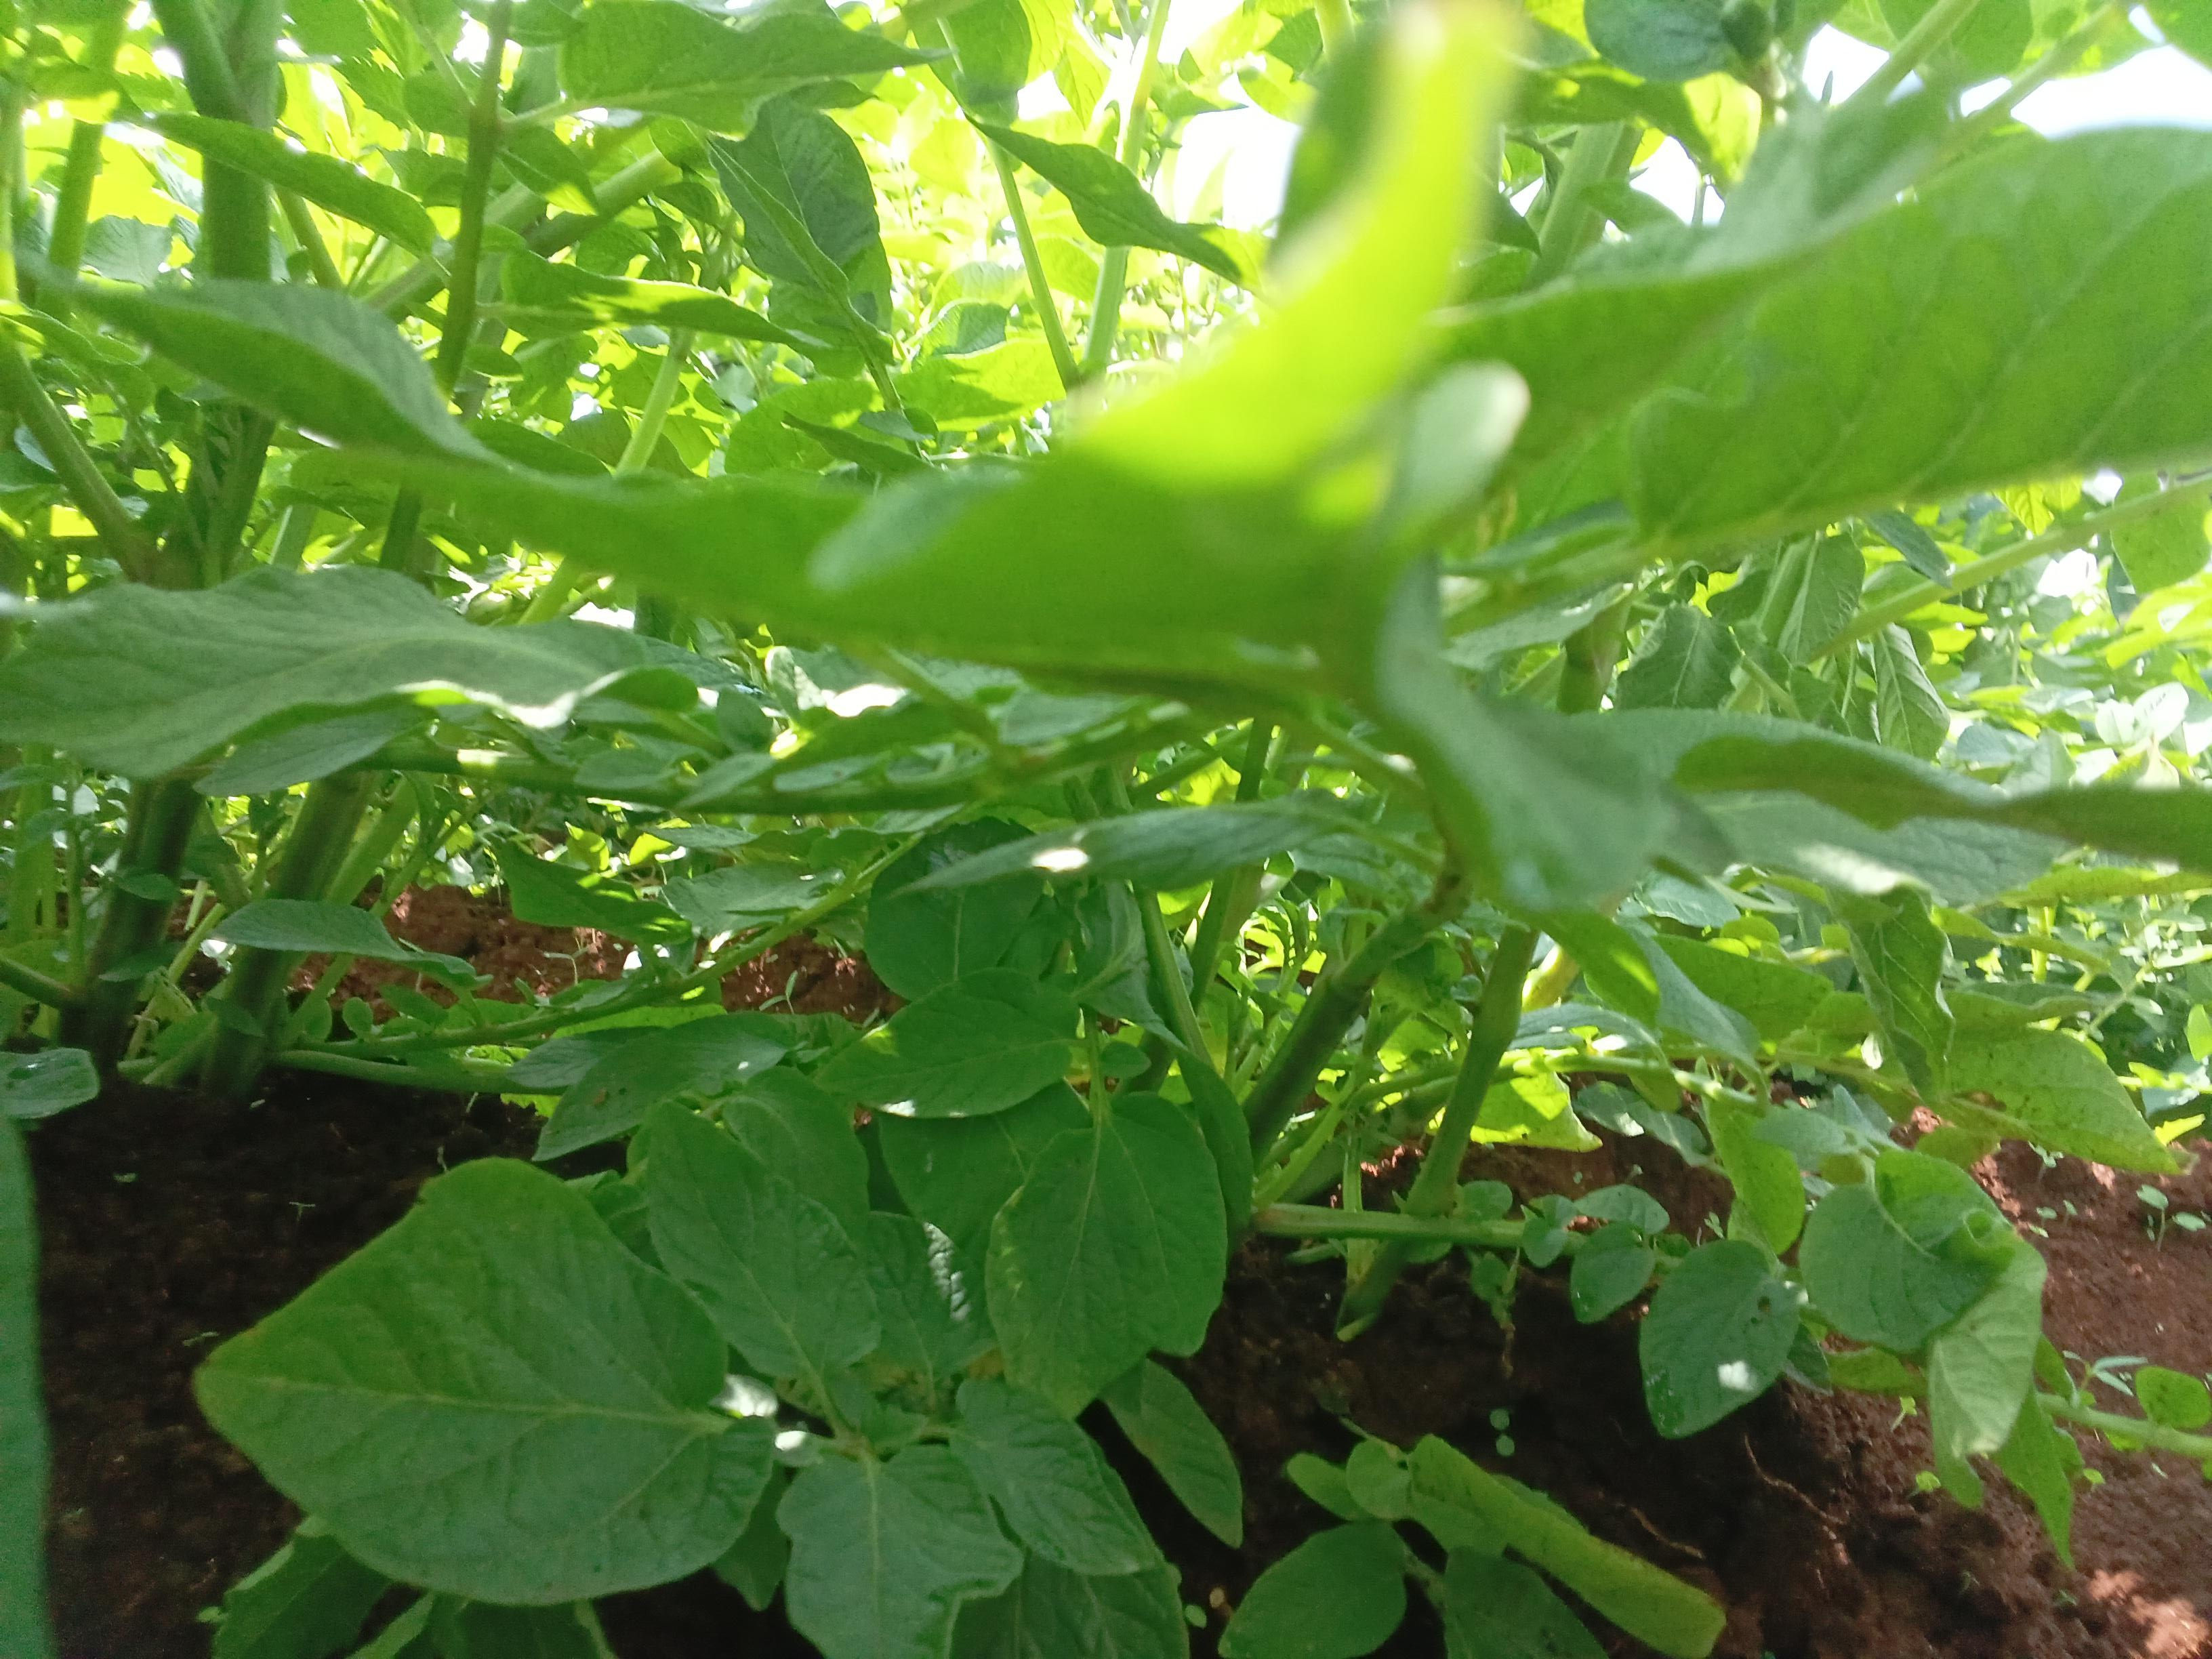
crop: potato
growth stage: flowering
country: Kenya
